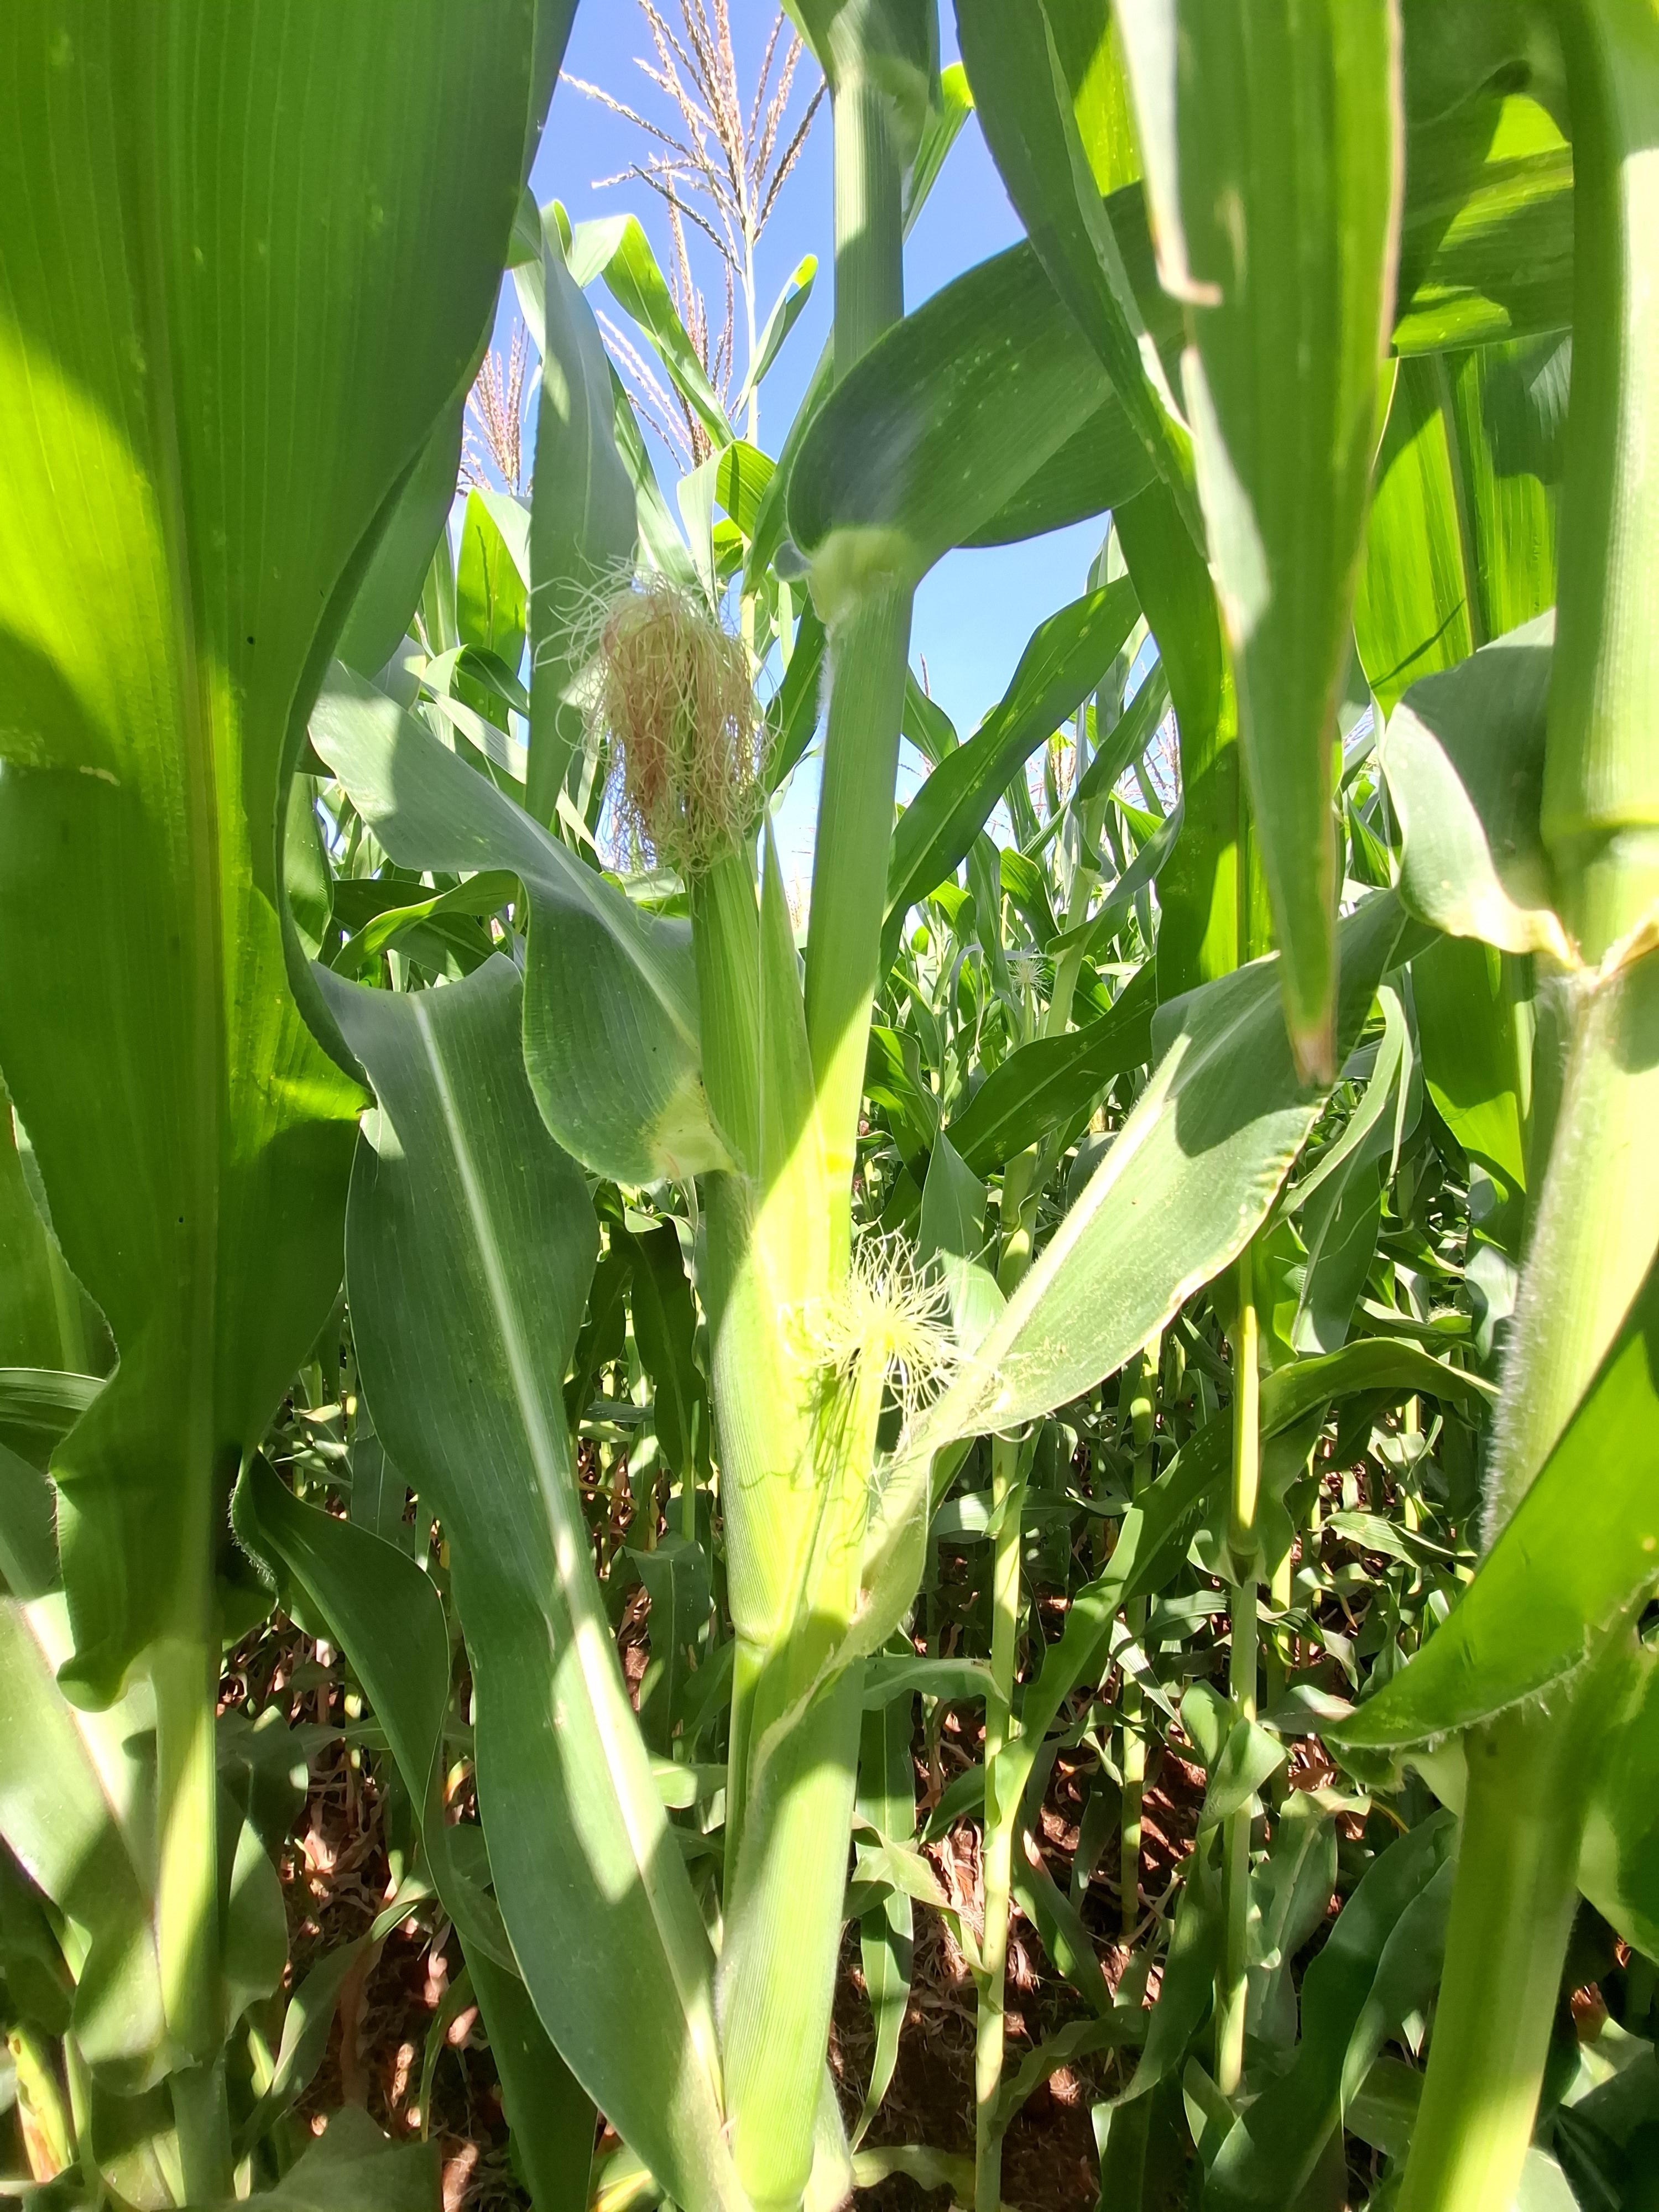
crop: maize
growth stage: flowering
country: Kenya
